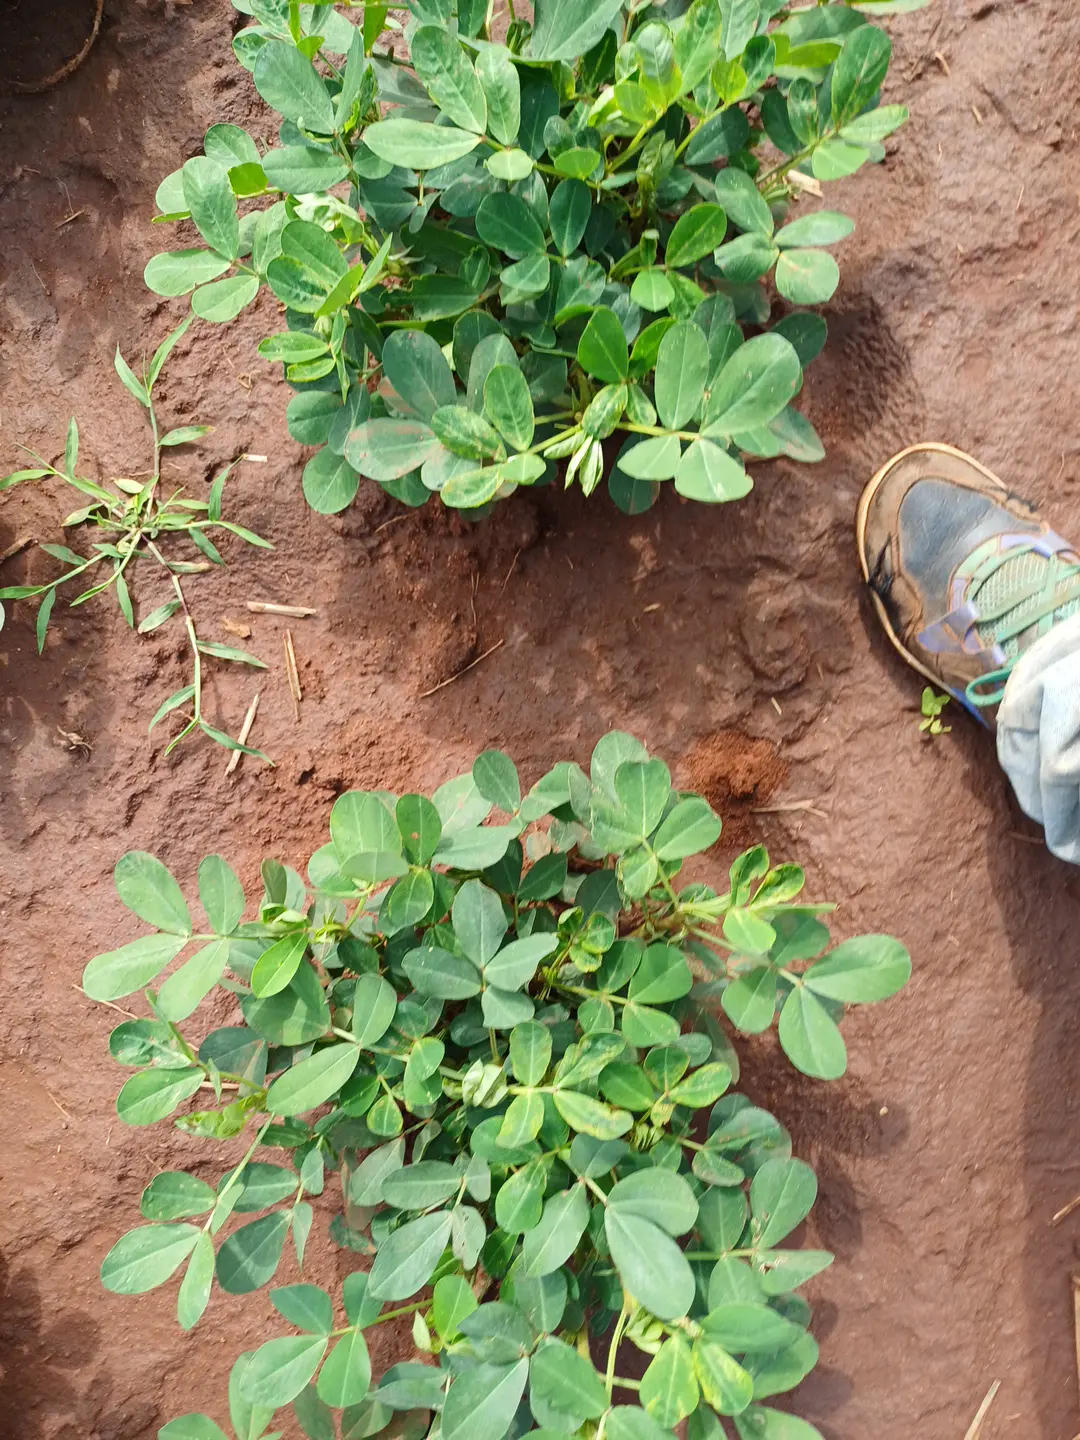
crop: groundnut
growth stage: flowering
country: Kenya
